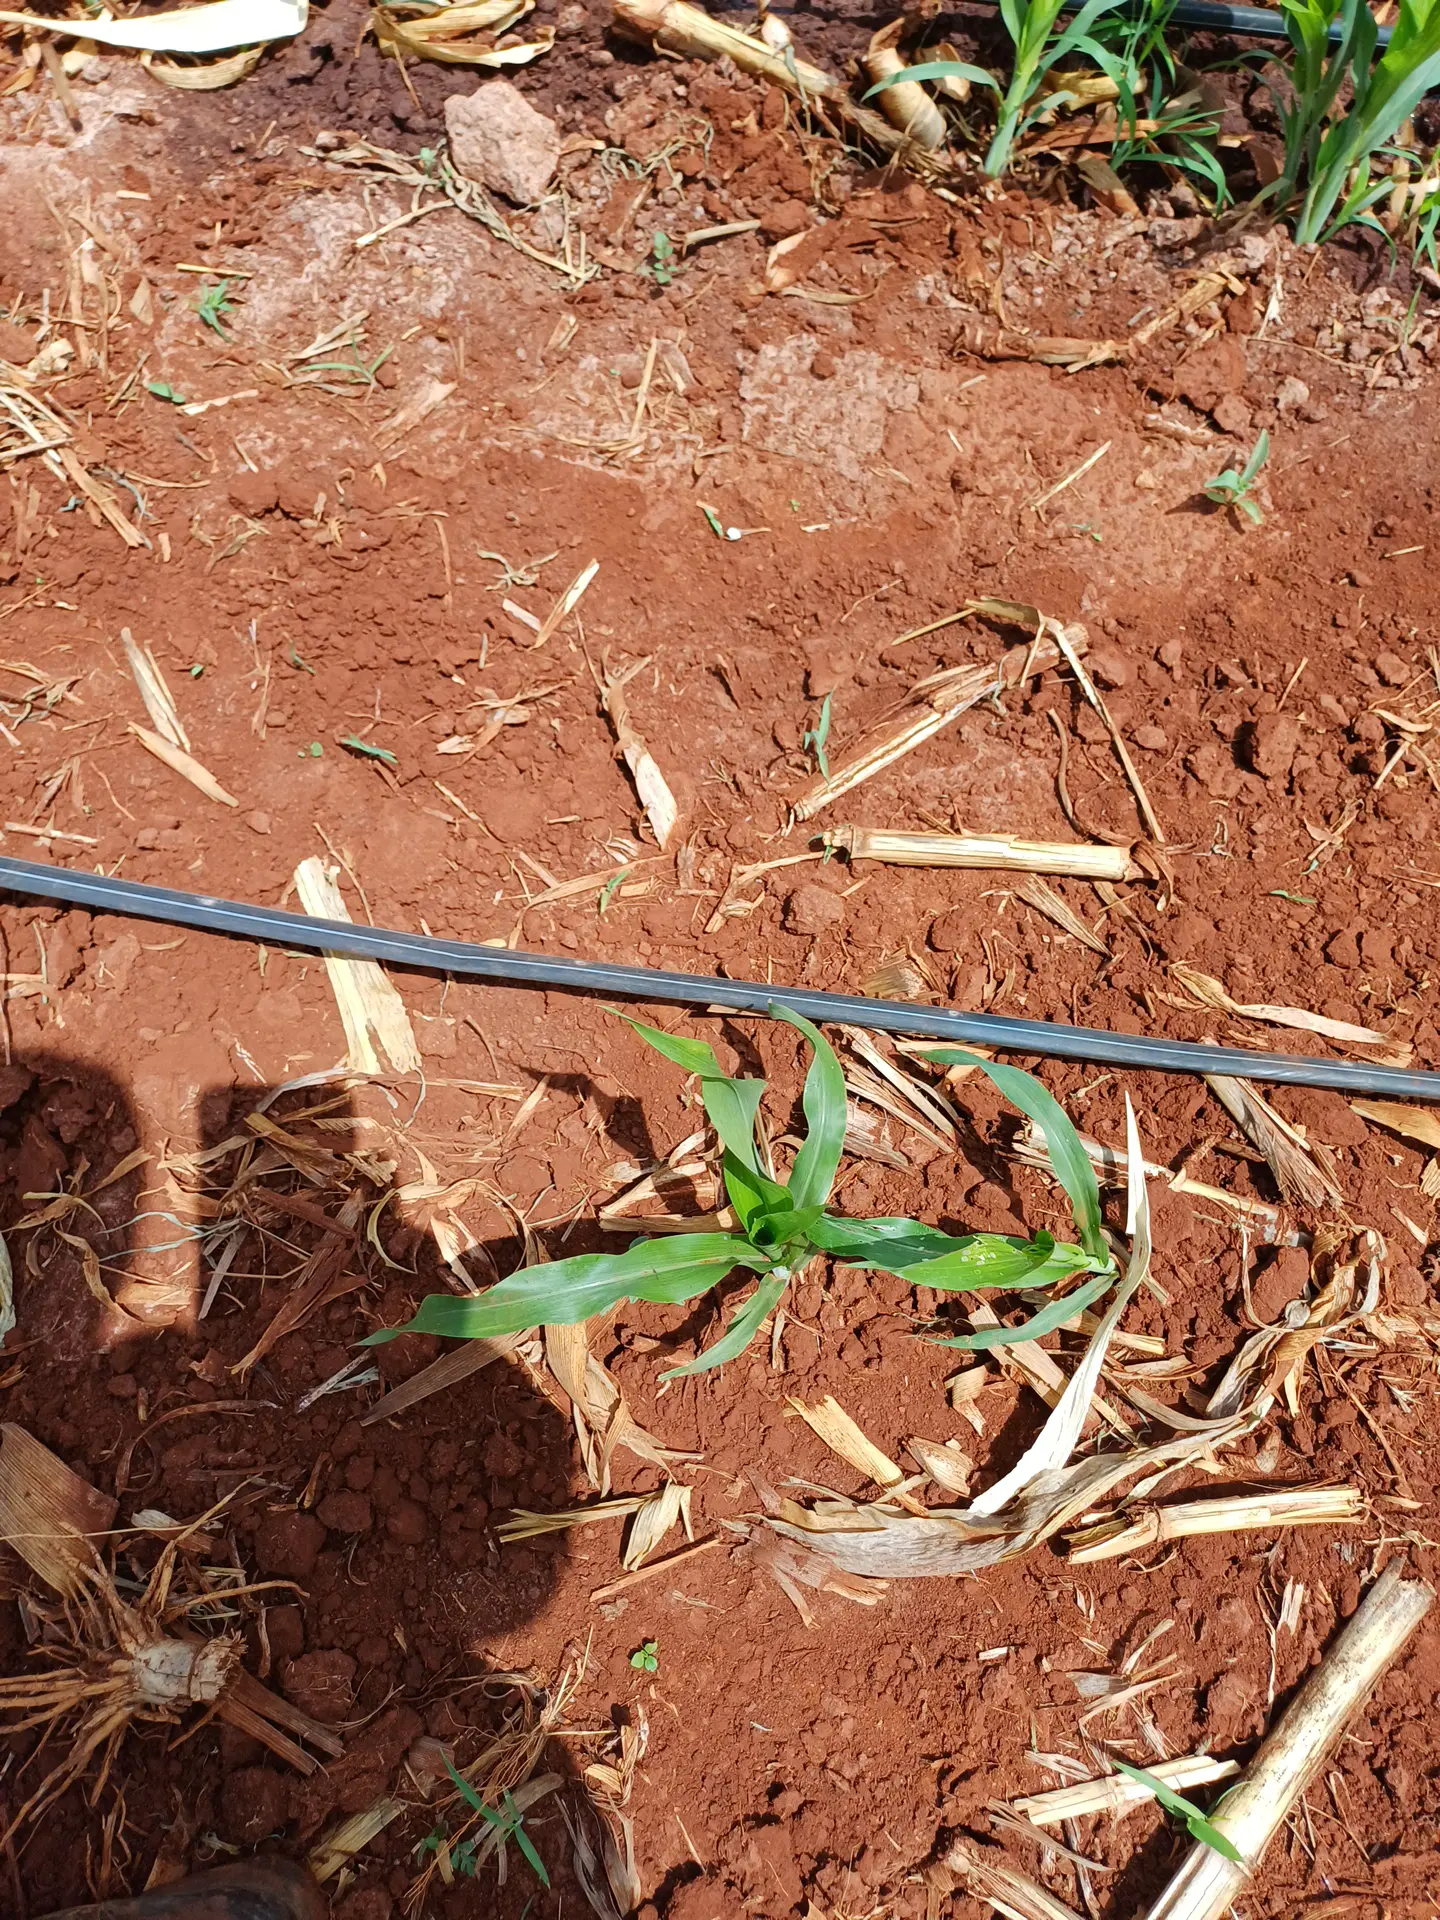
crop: sorghum
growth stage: vegetative
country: Kenya
